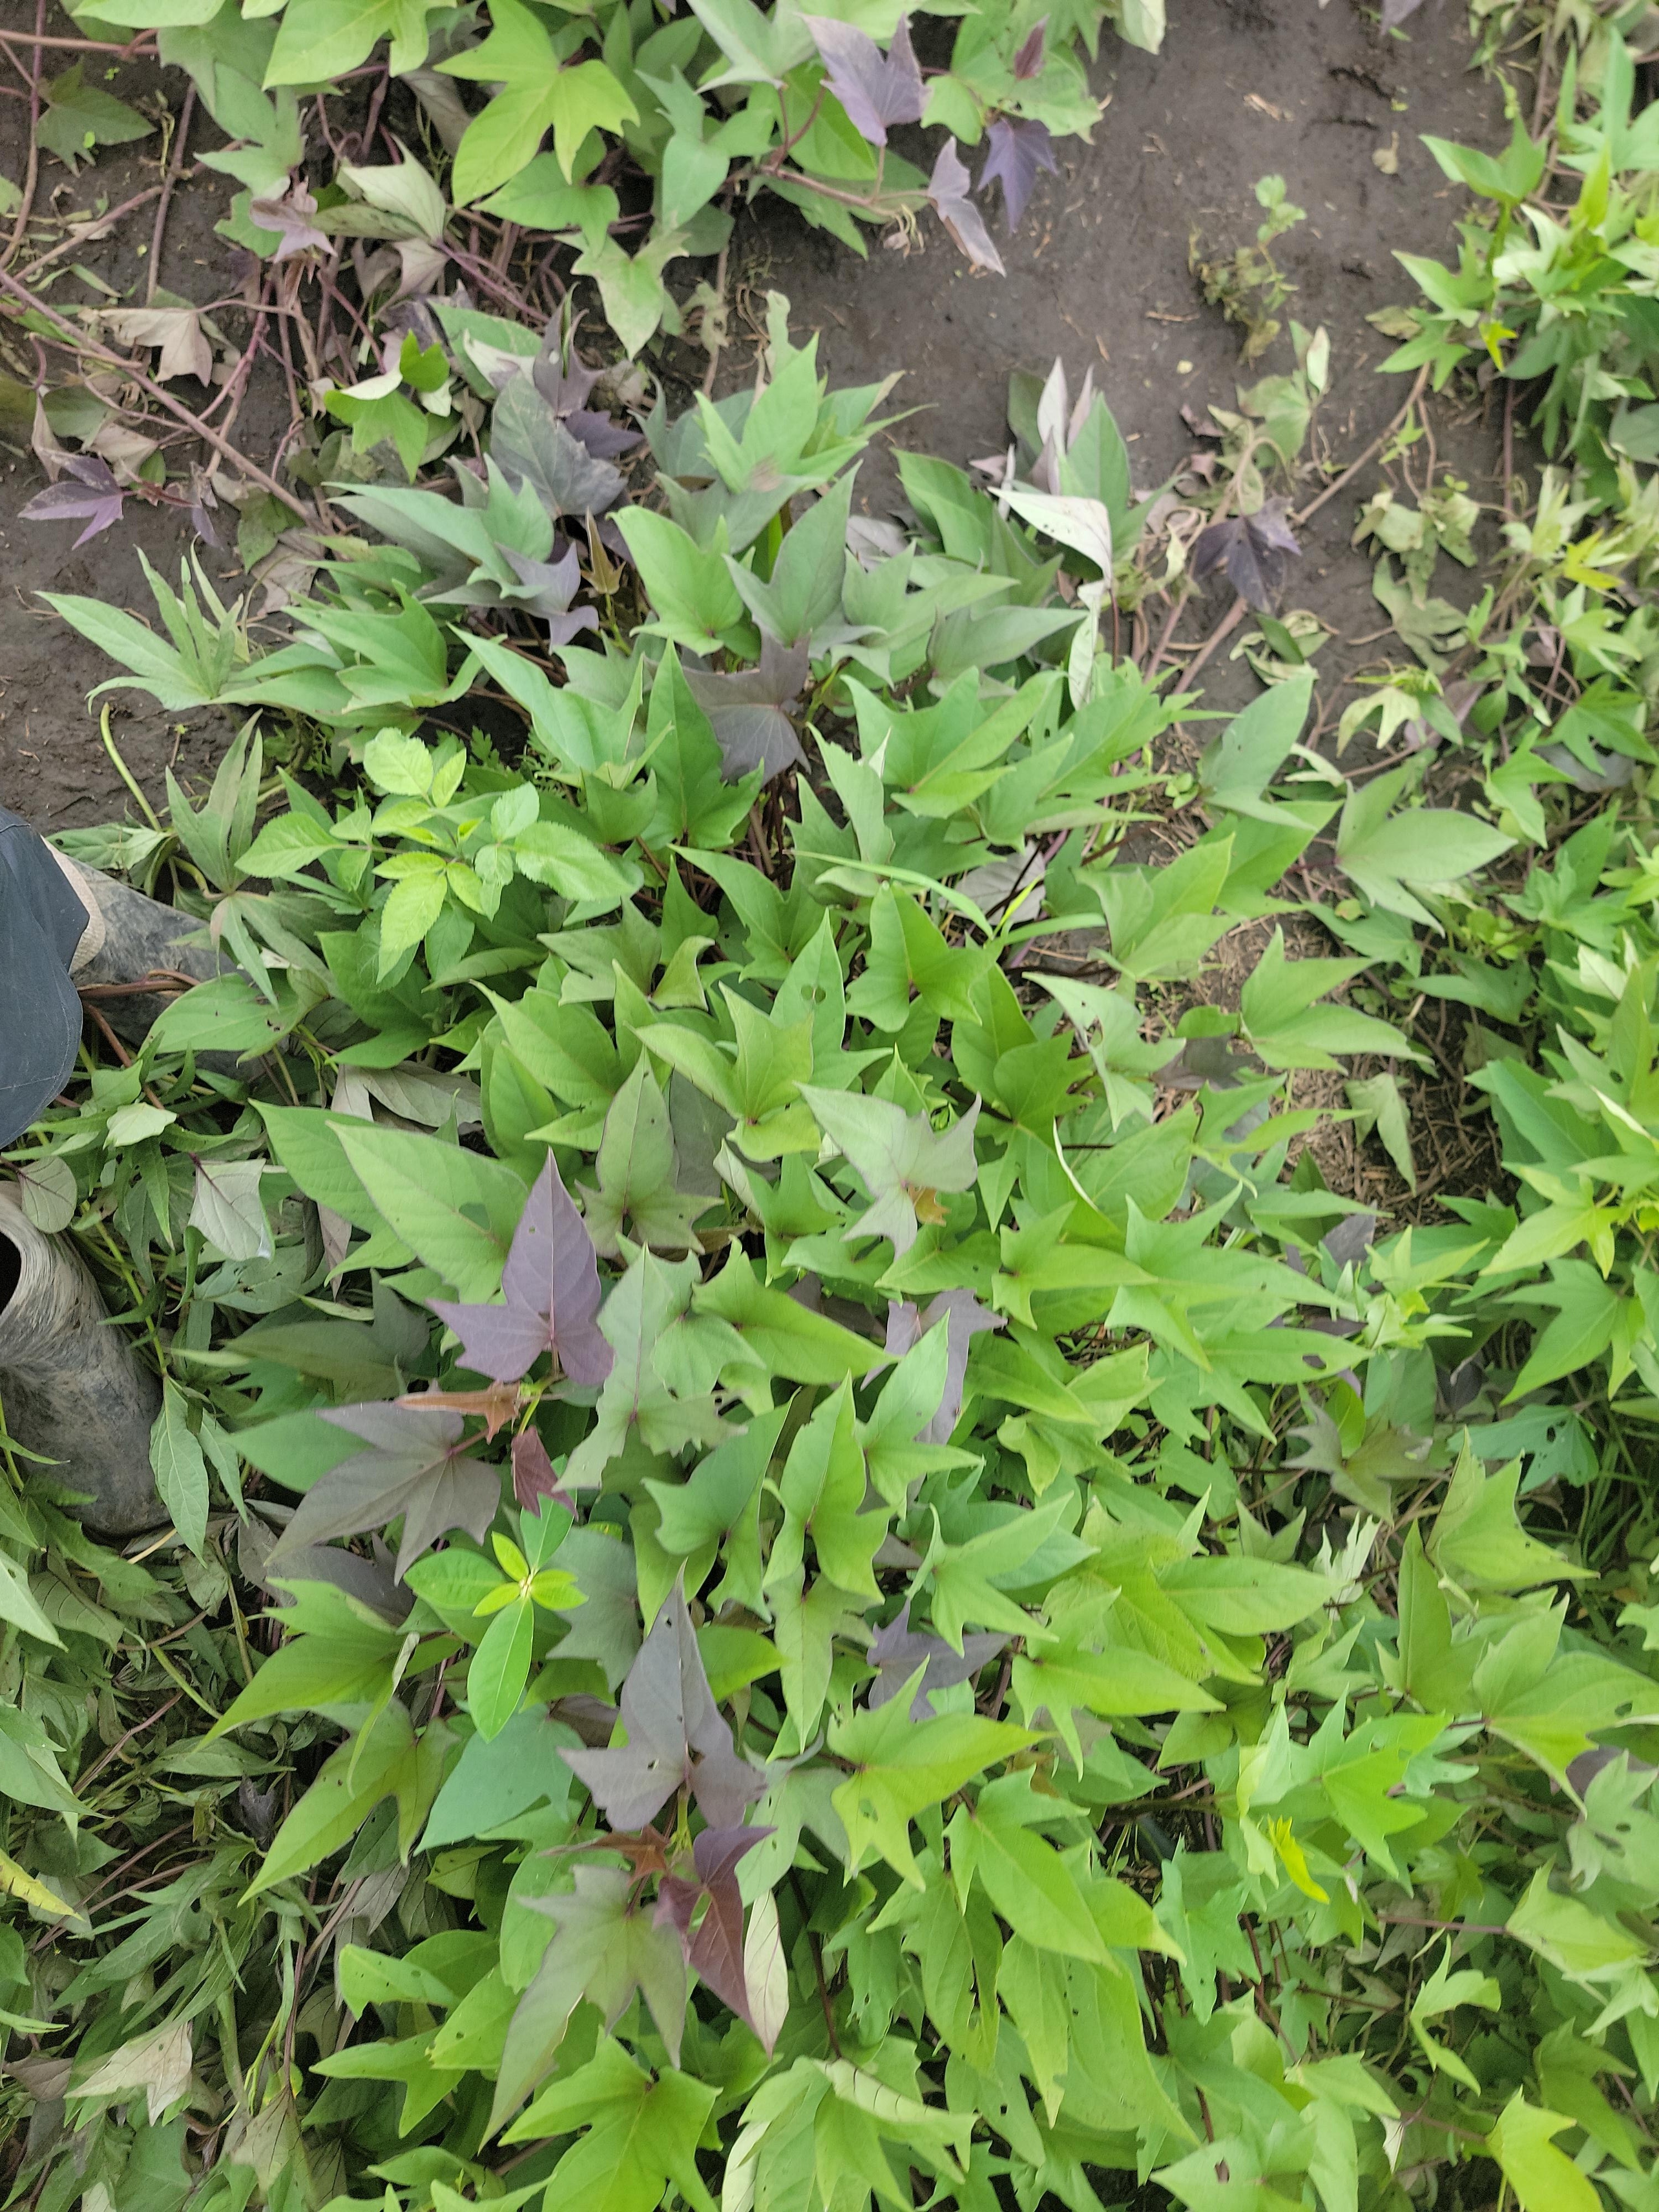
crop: sweet potato
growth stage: vegetative
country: Tanzania
